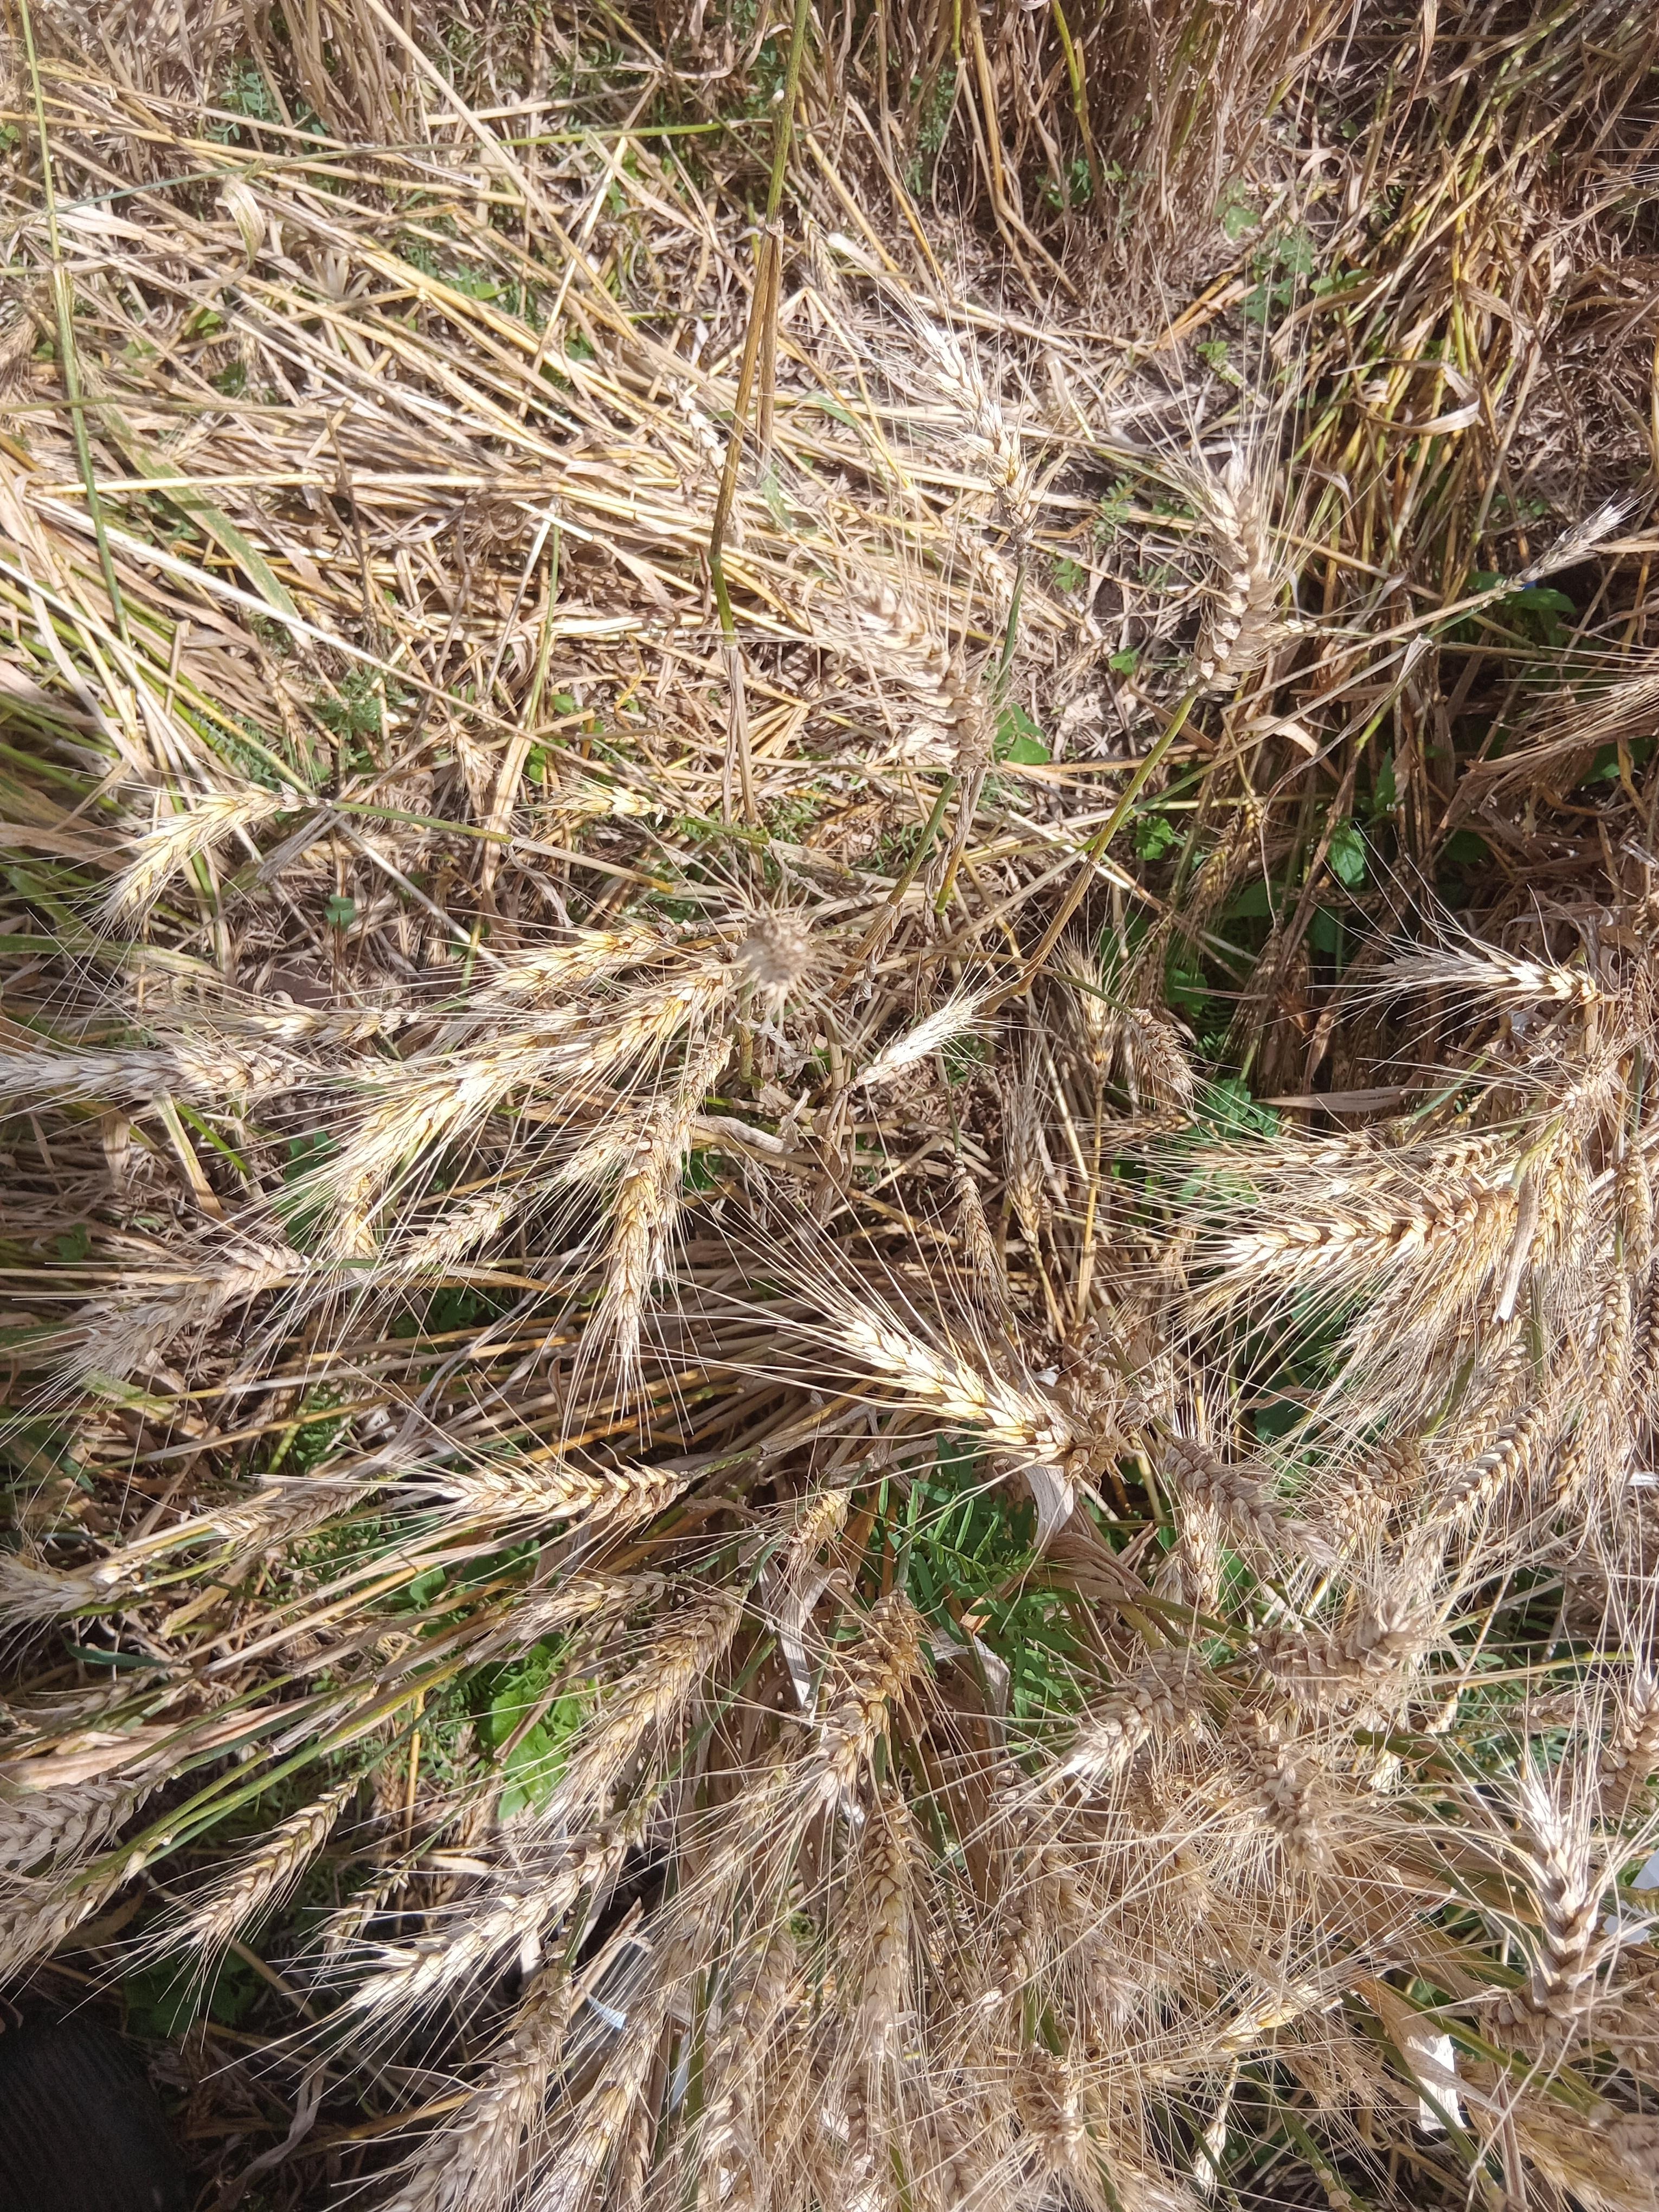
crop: wheat
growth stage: maturity
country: Kenya
